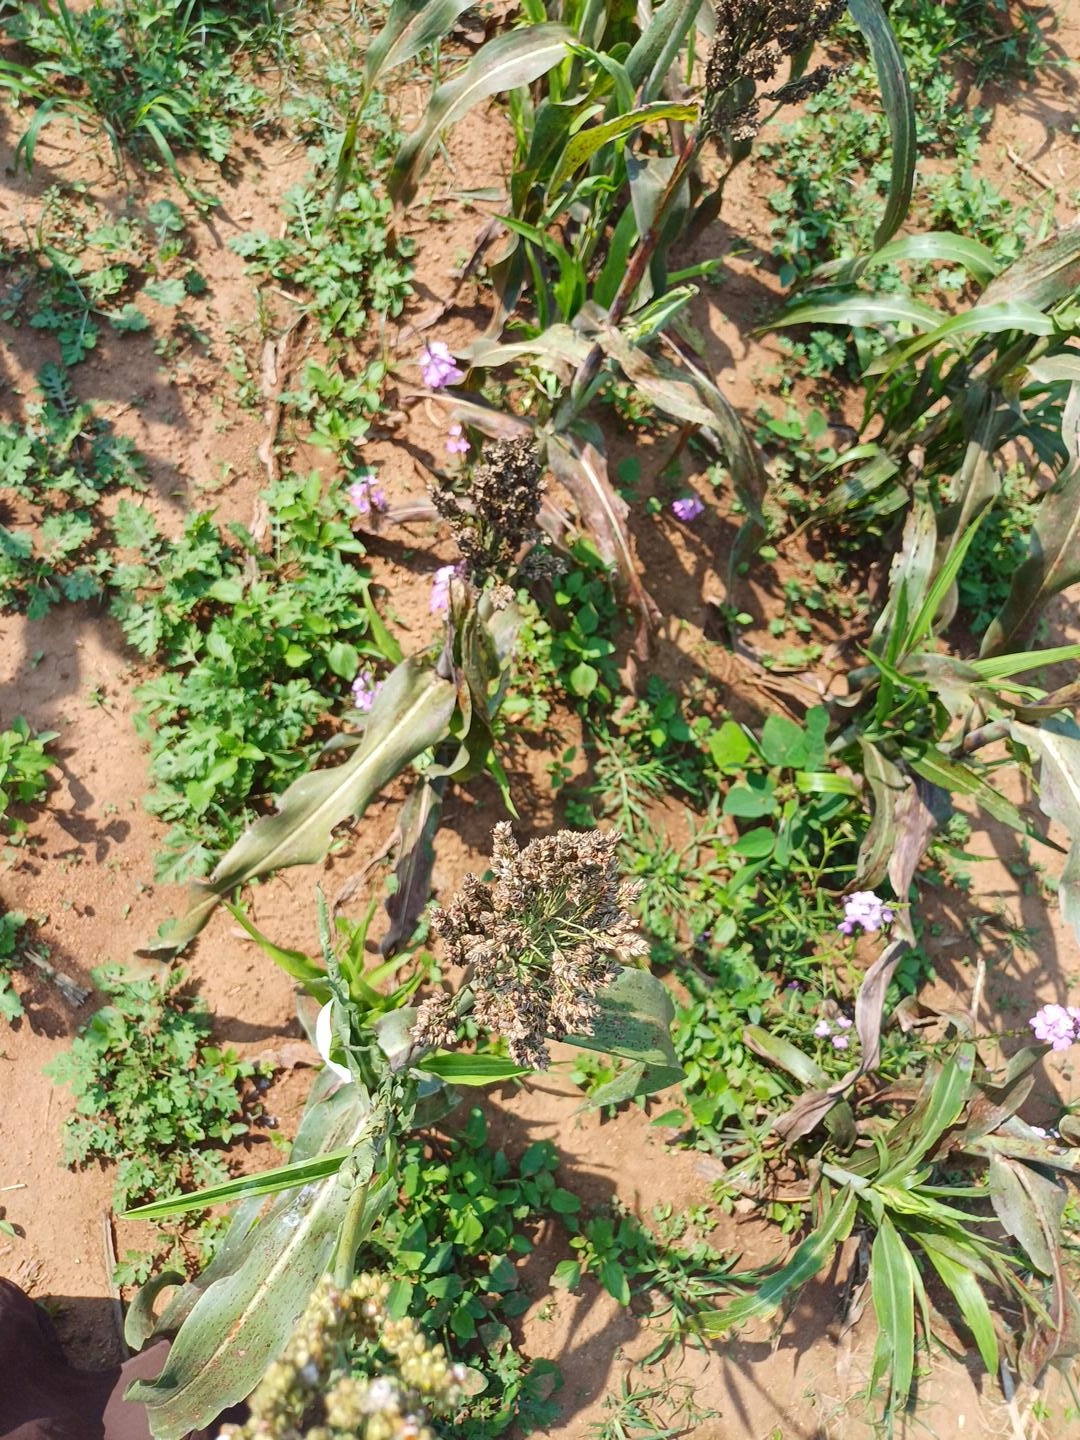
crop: sorghum
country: Kenya
